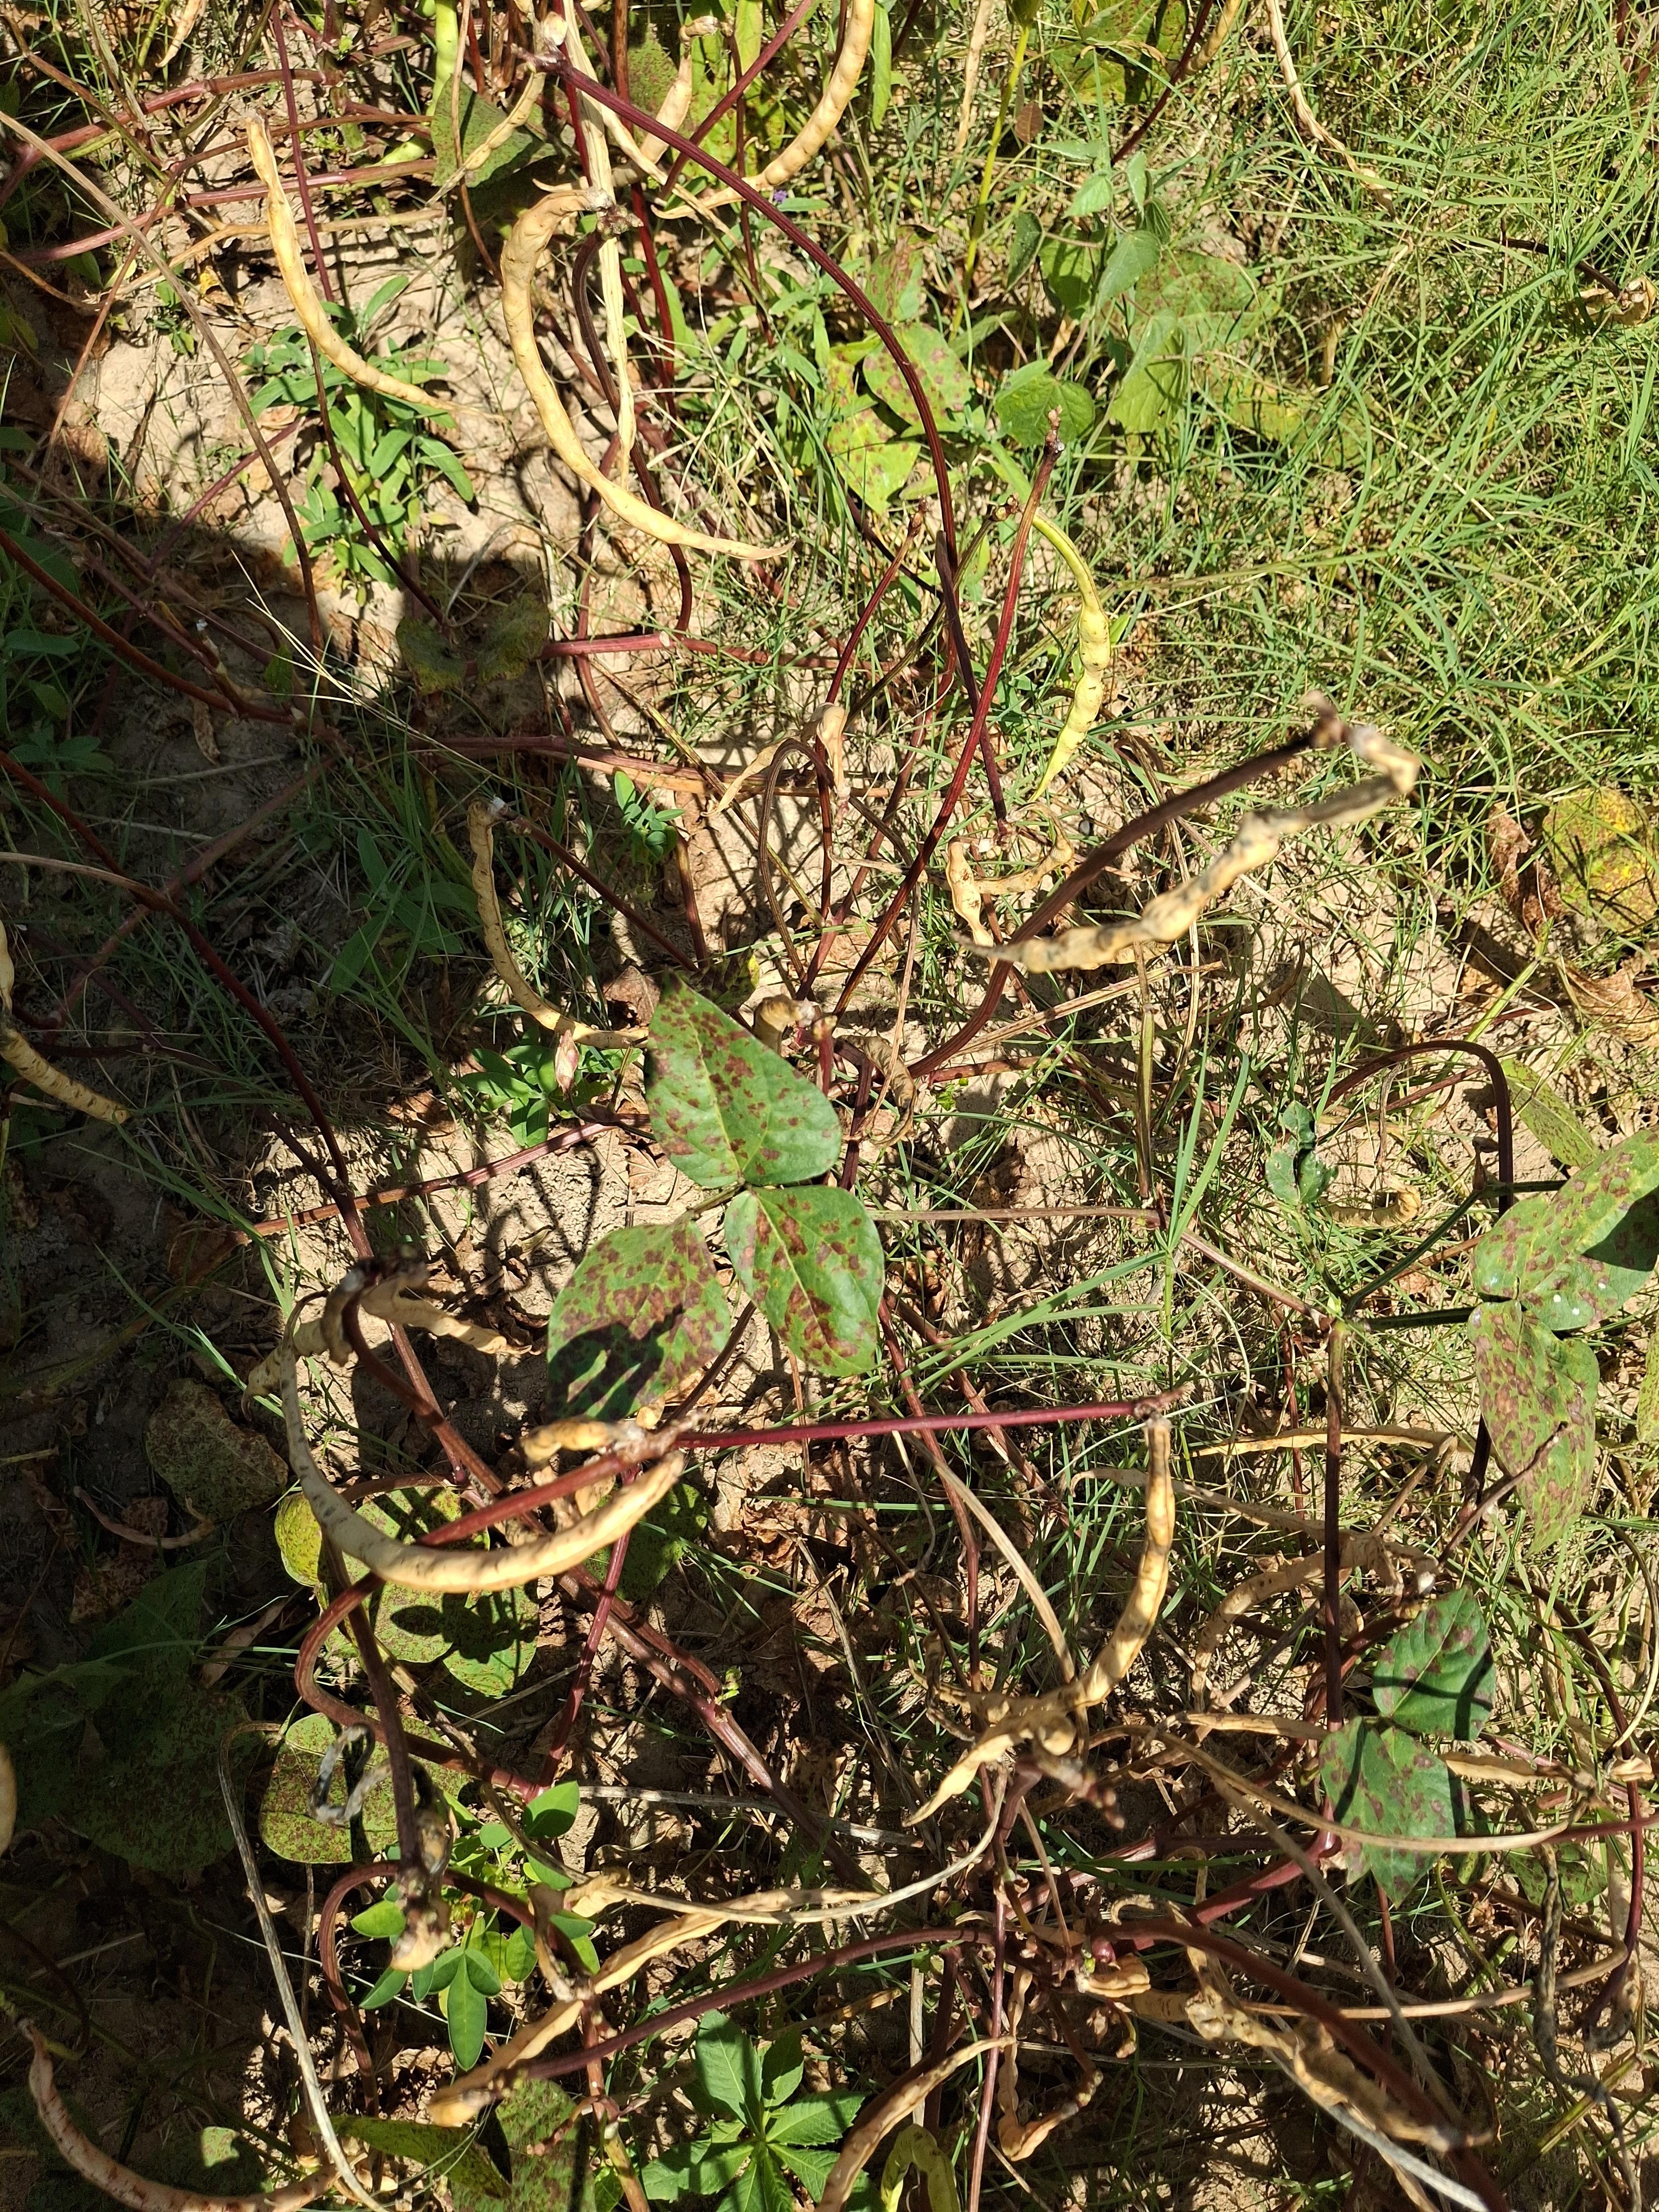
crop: cowpea
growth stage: maturity
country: Nigeria
